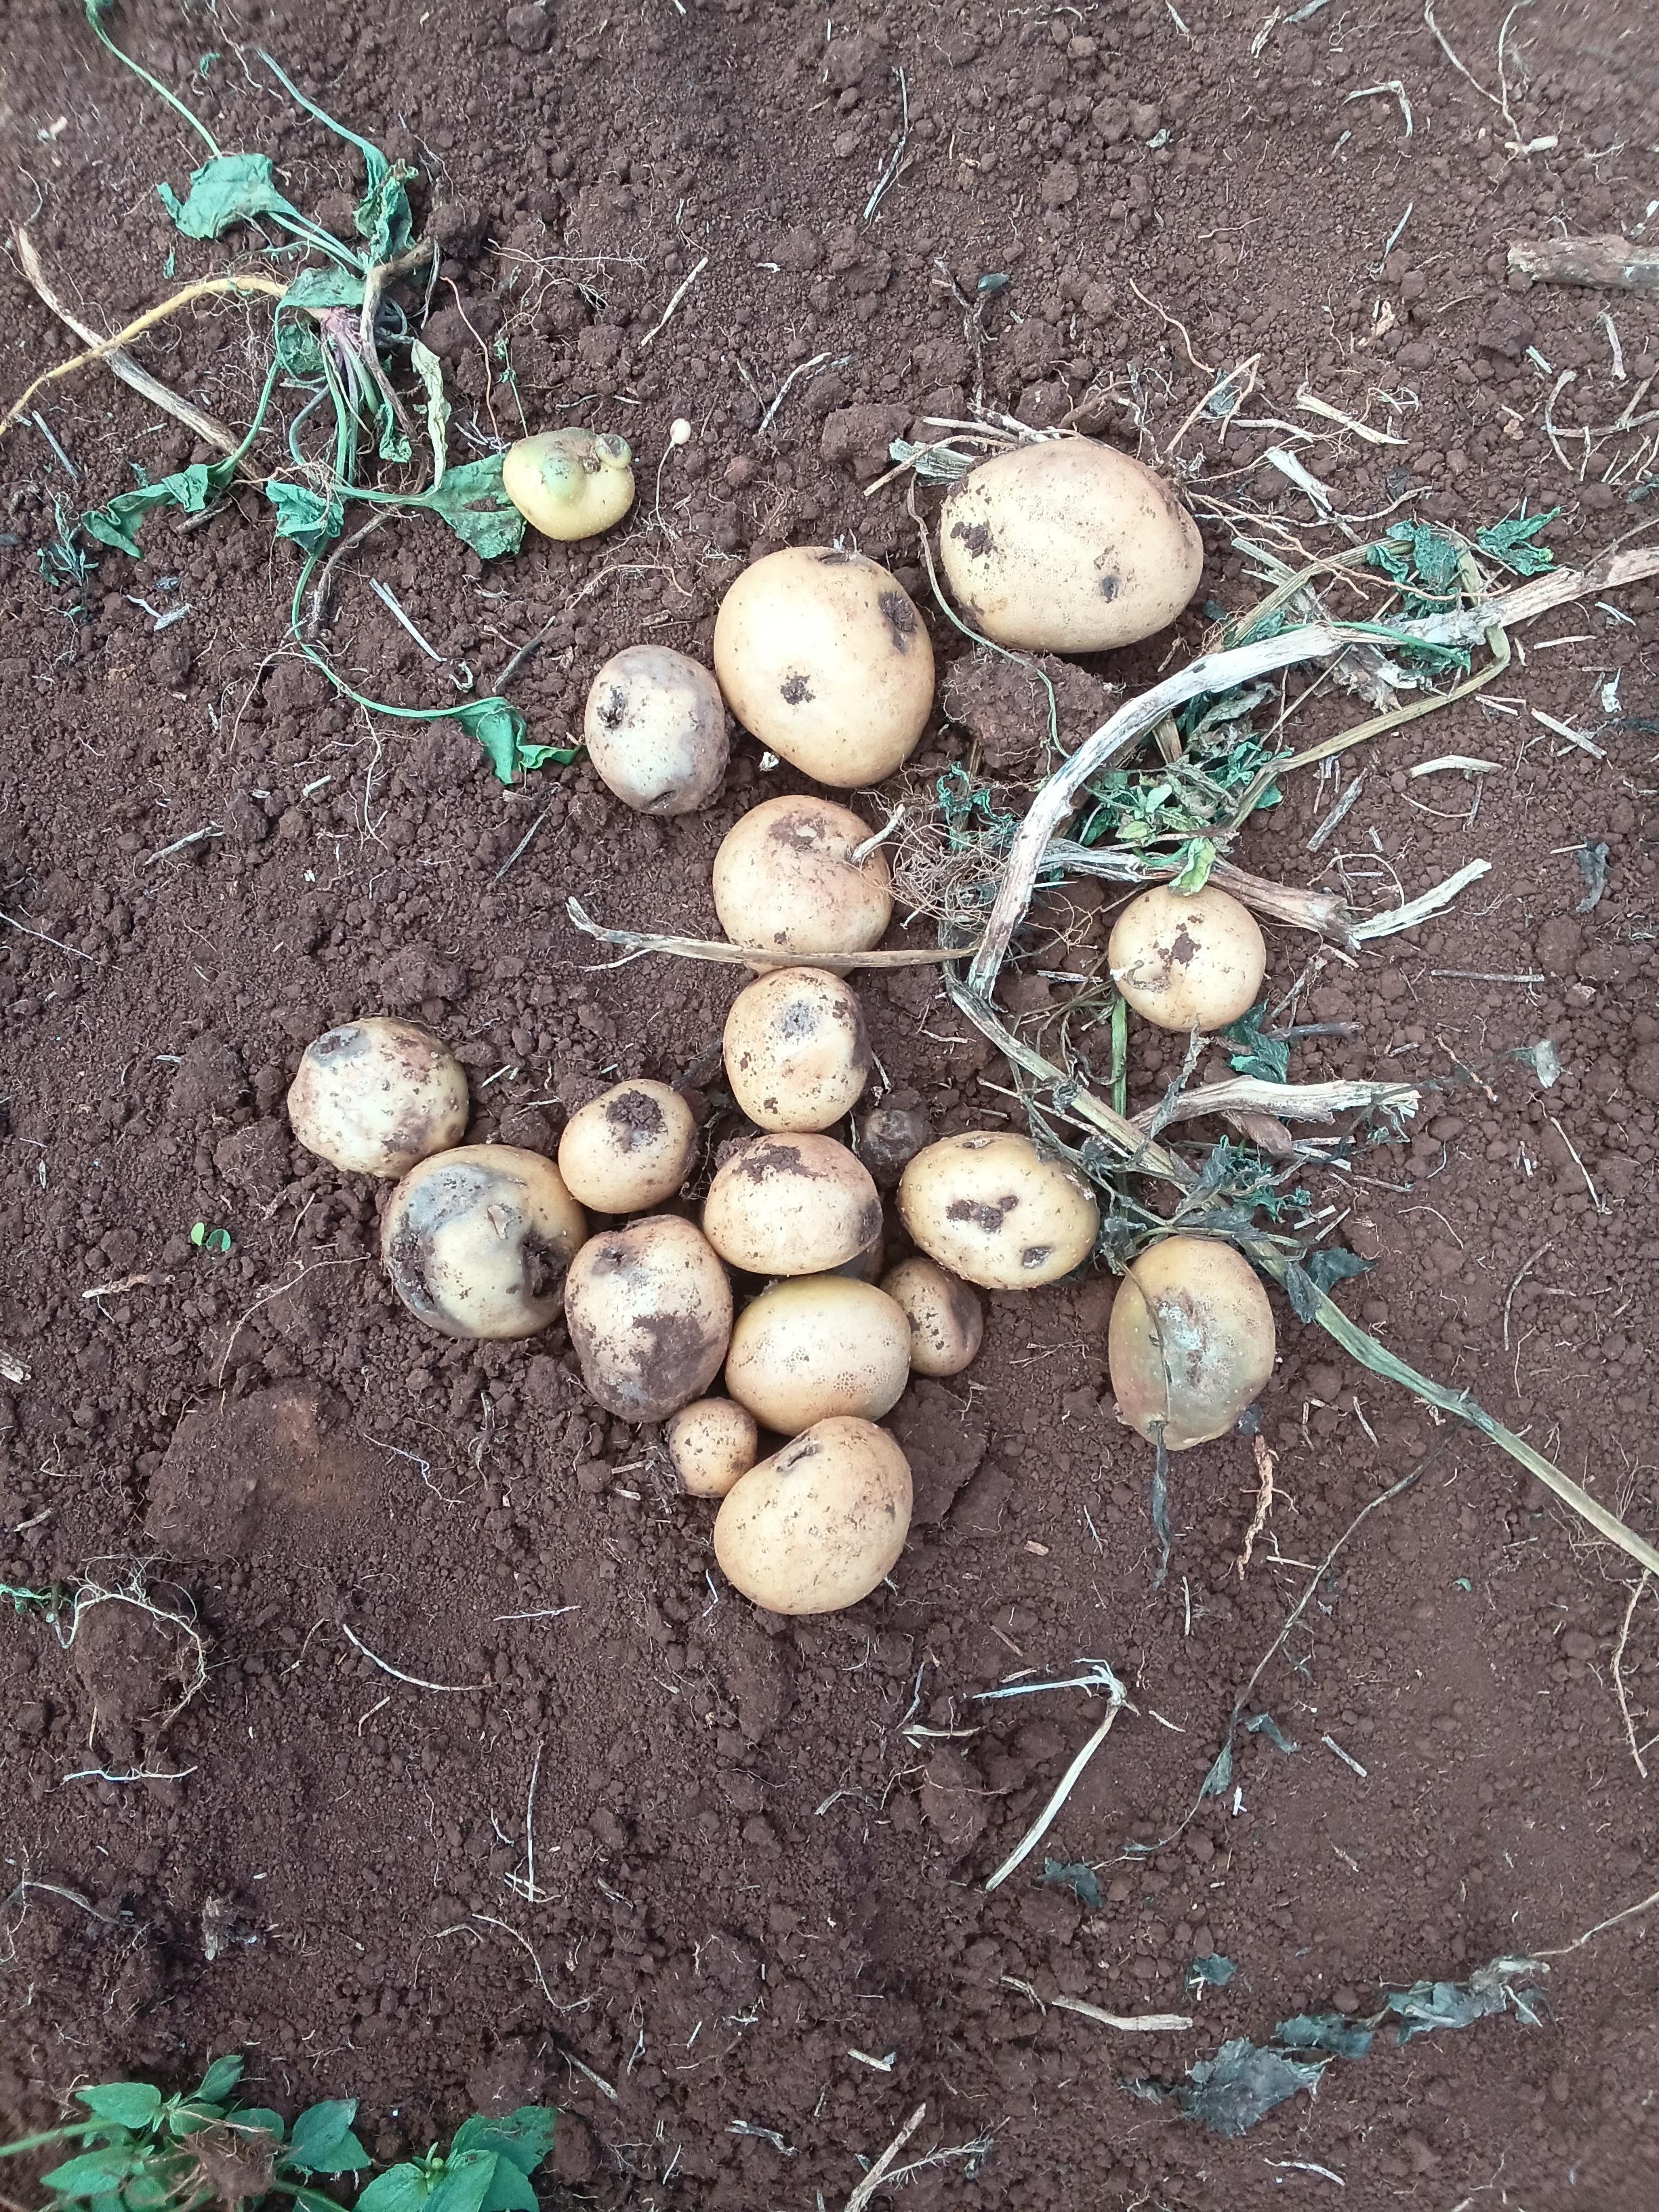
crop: potato
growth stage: harvest
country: Kenya
